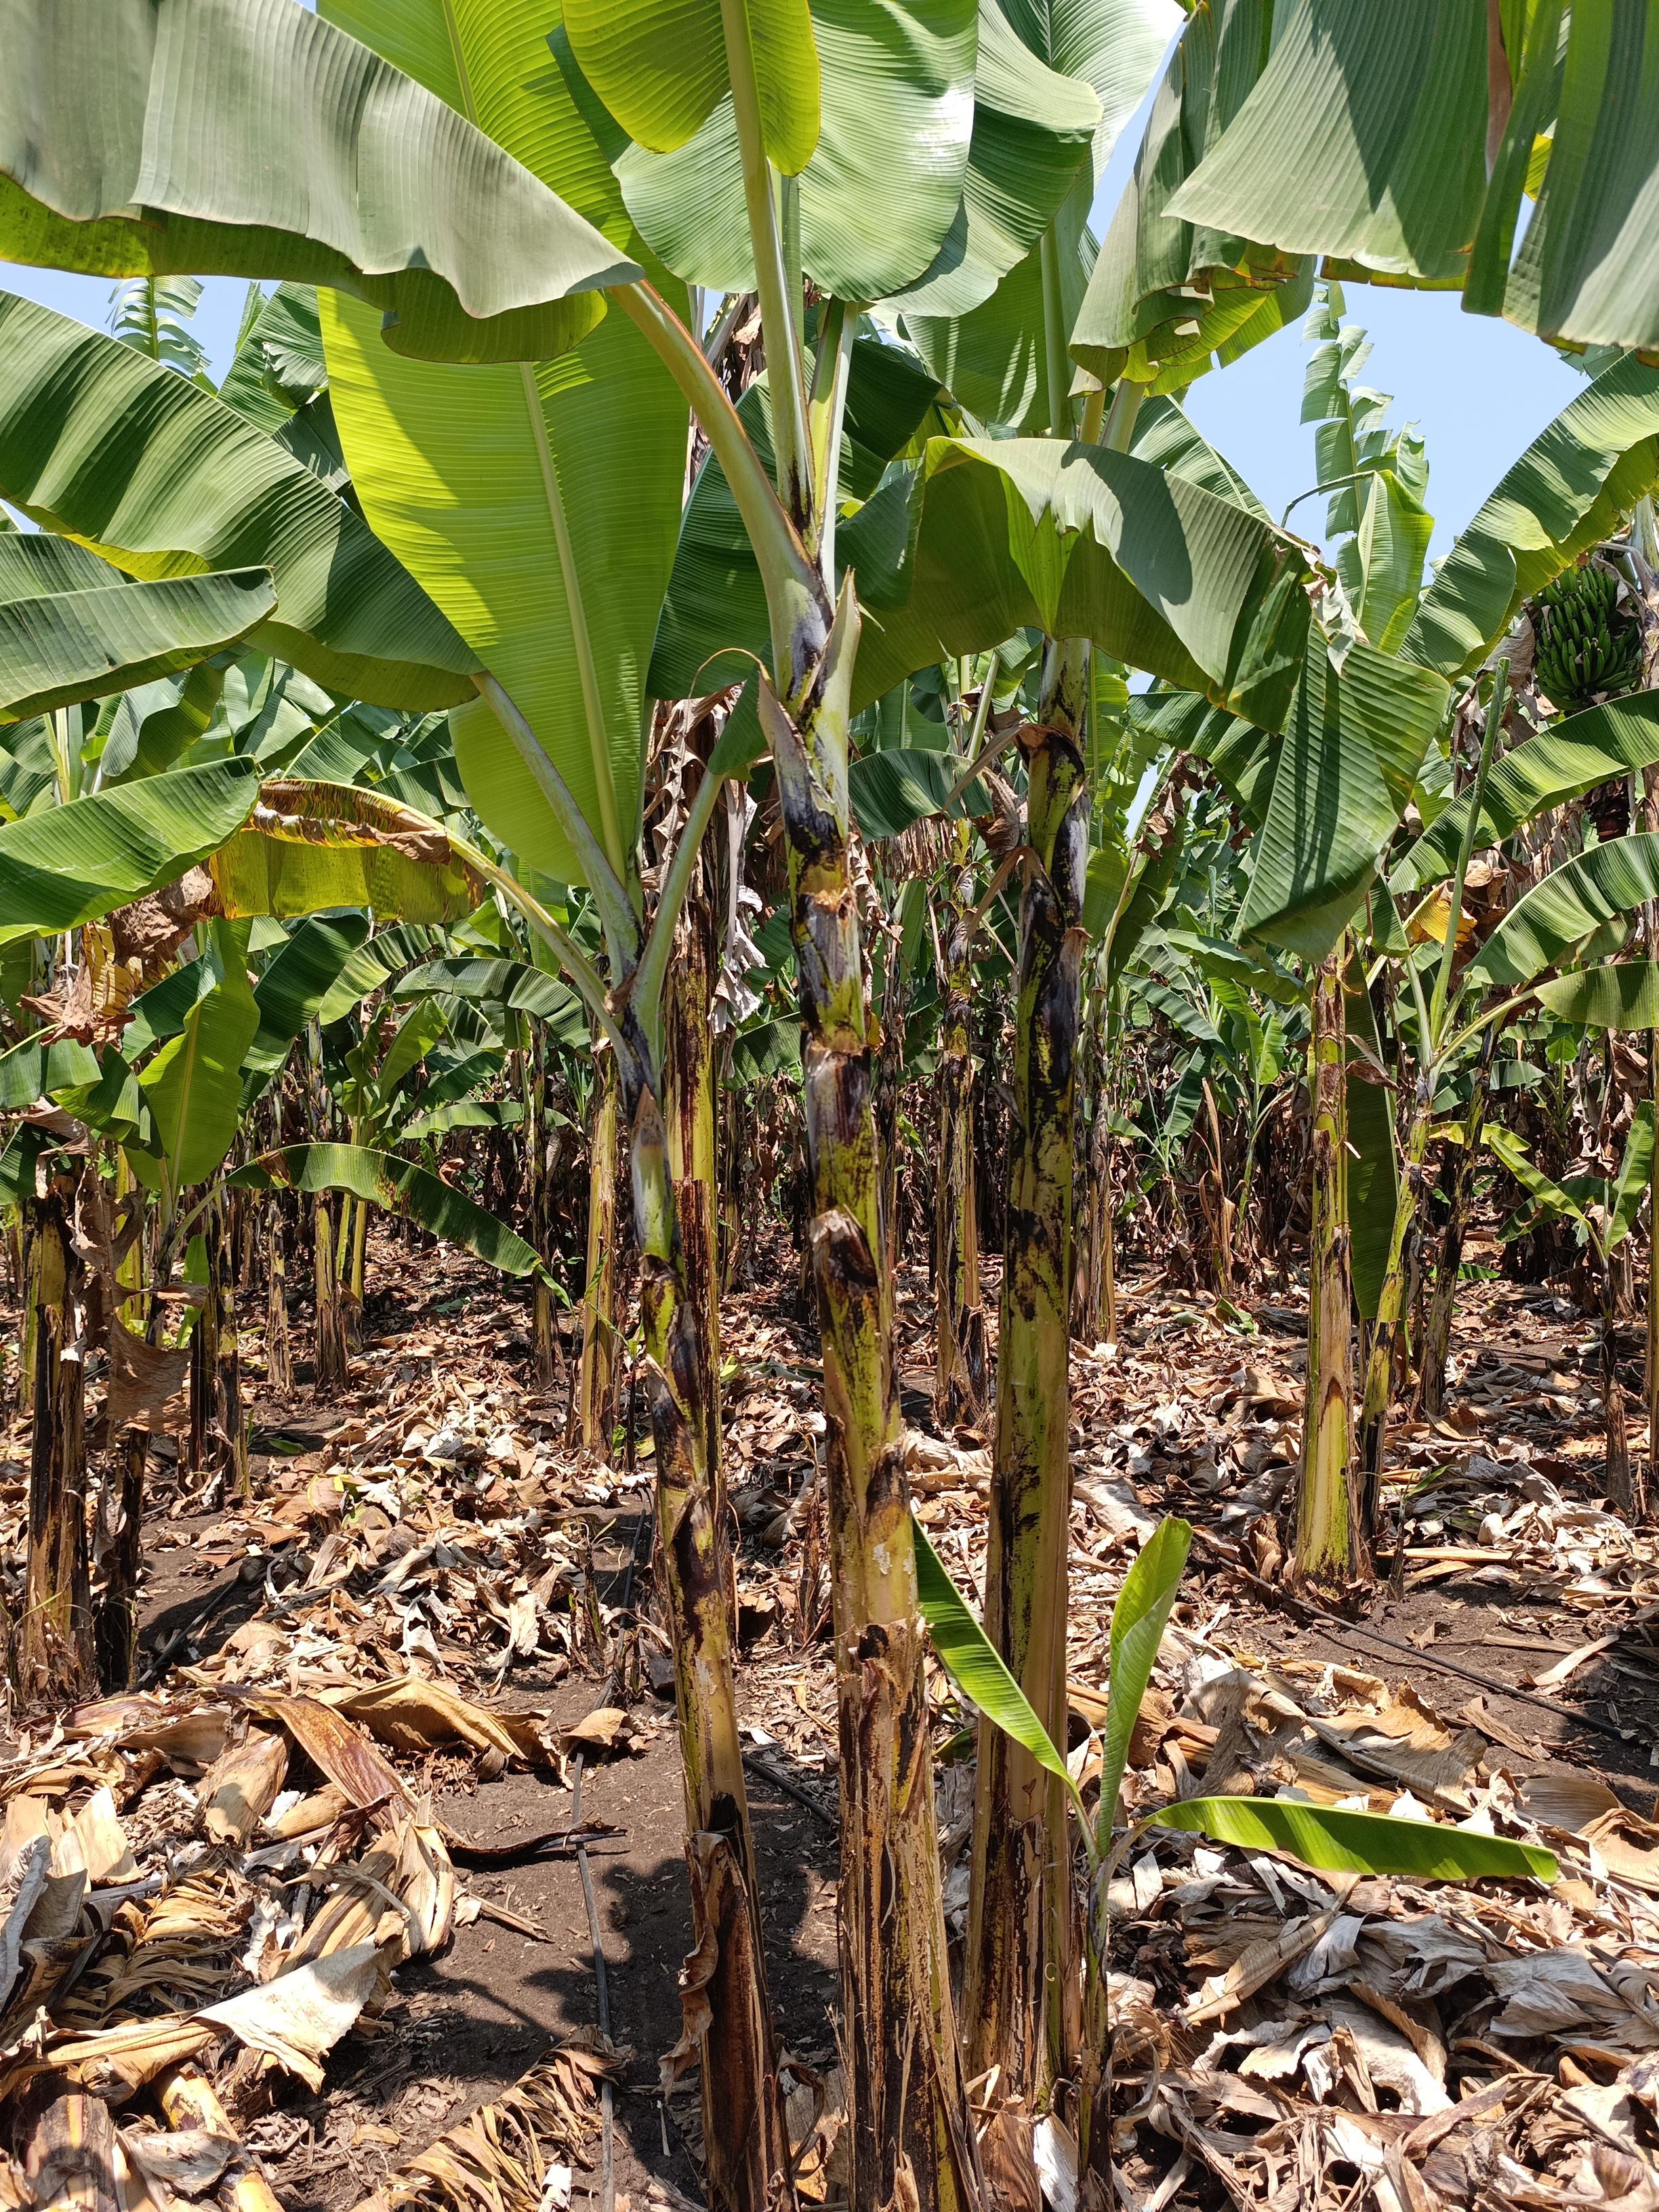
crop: banana
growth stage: vegetative
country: Tanzania
